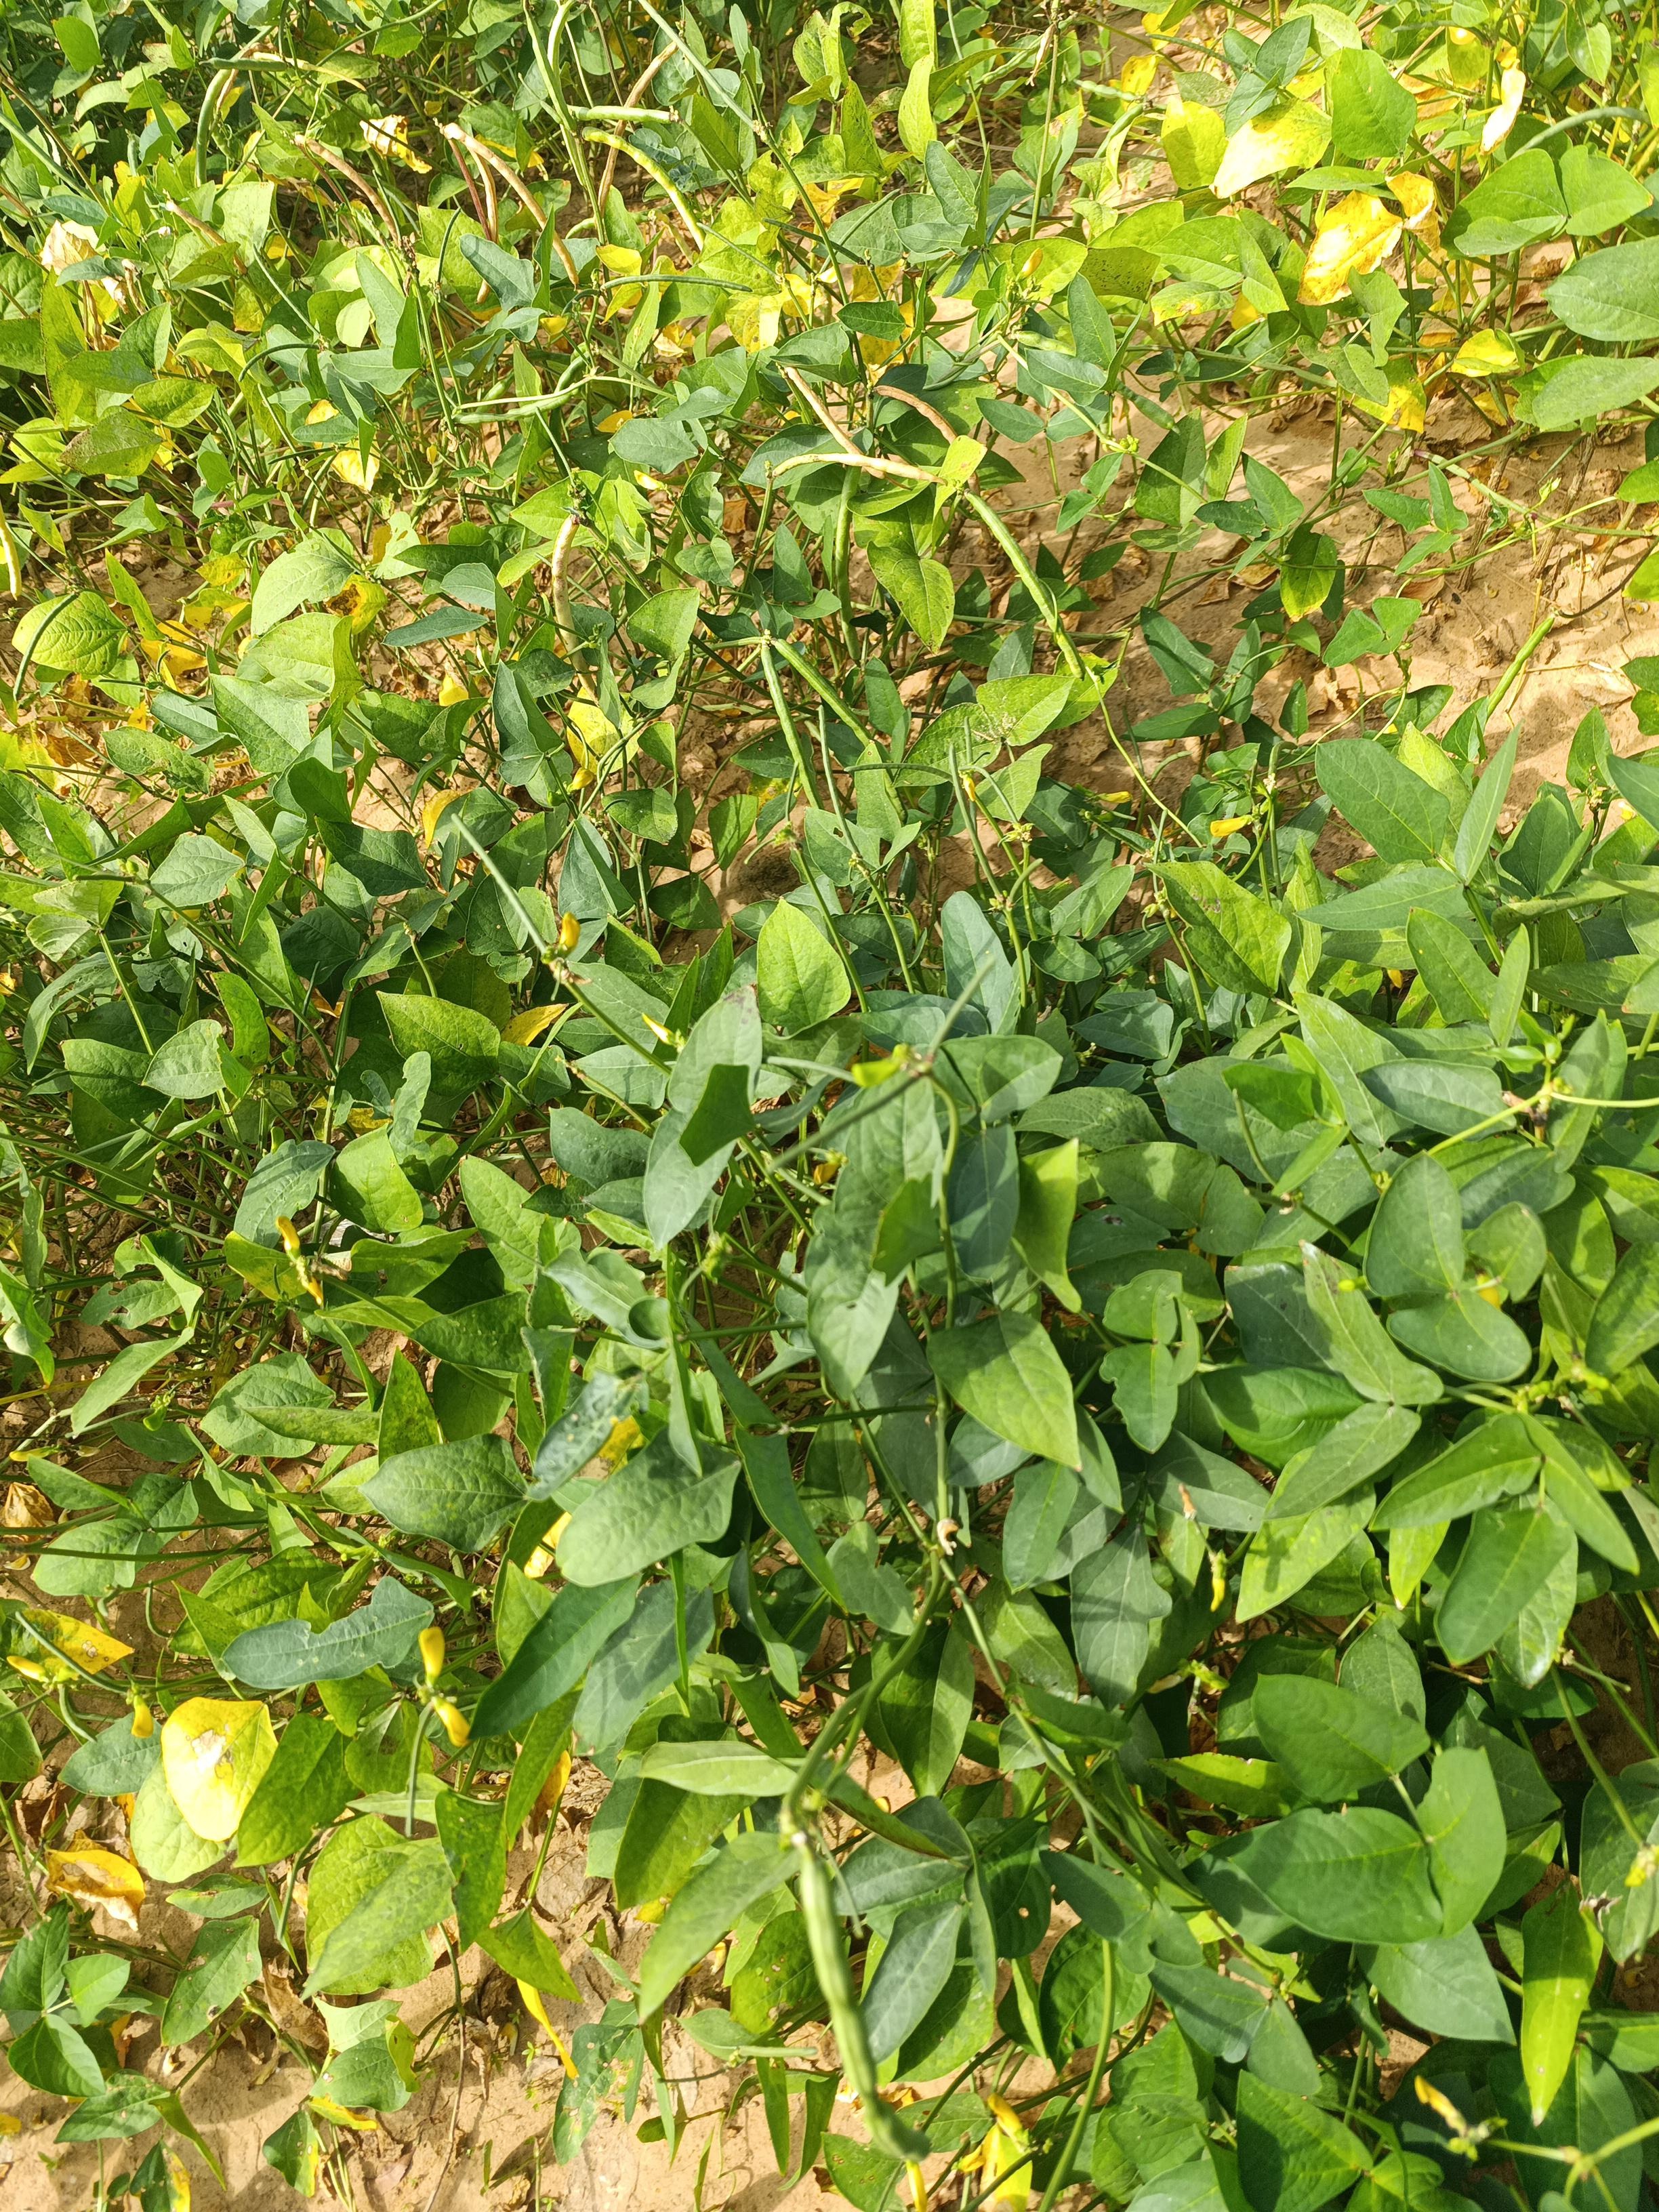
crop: cowpea
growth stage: maturity
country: Nigeria
